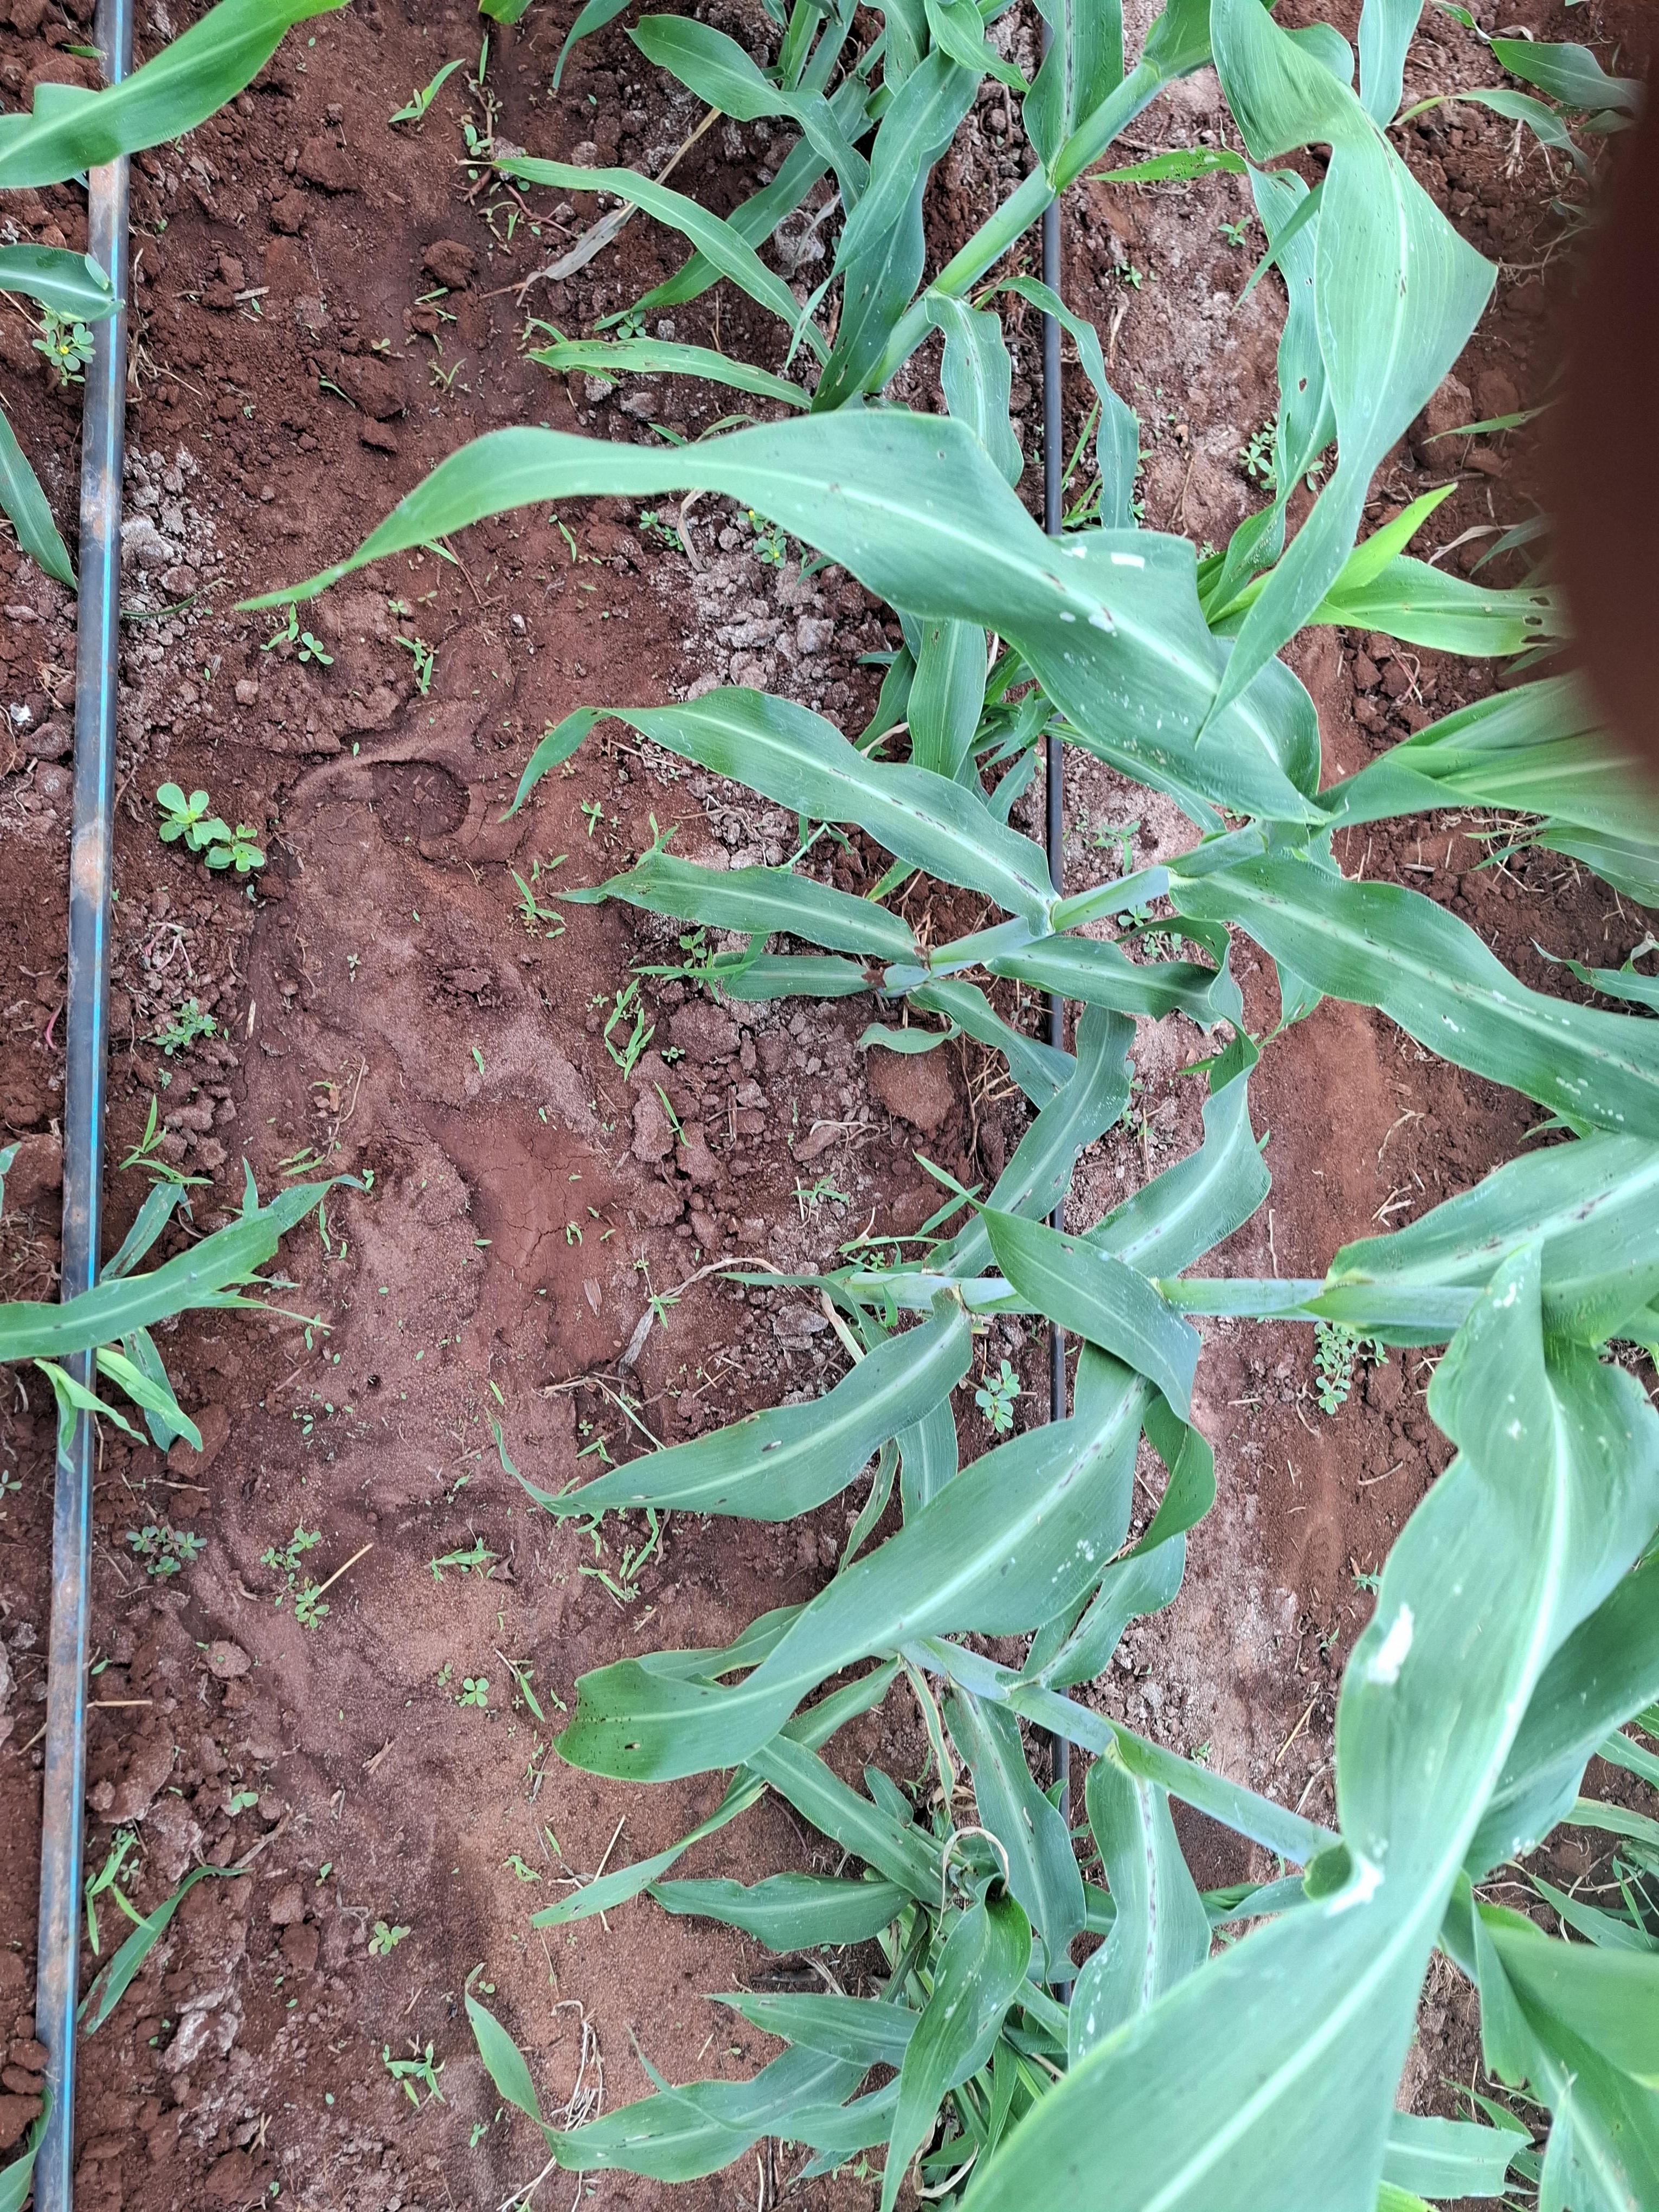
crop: sorghum
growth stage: elongation stem
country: Kenya
